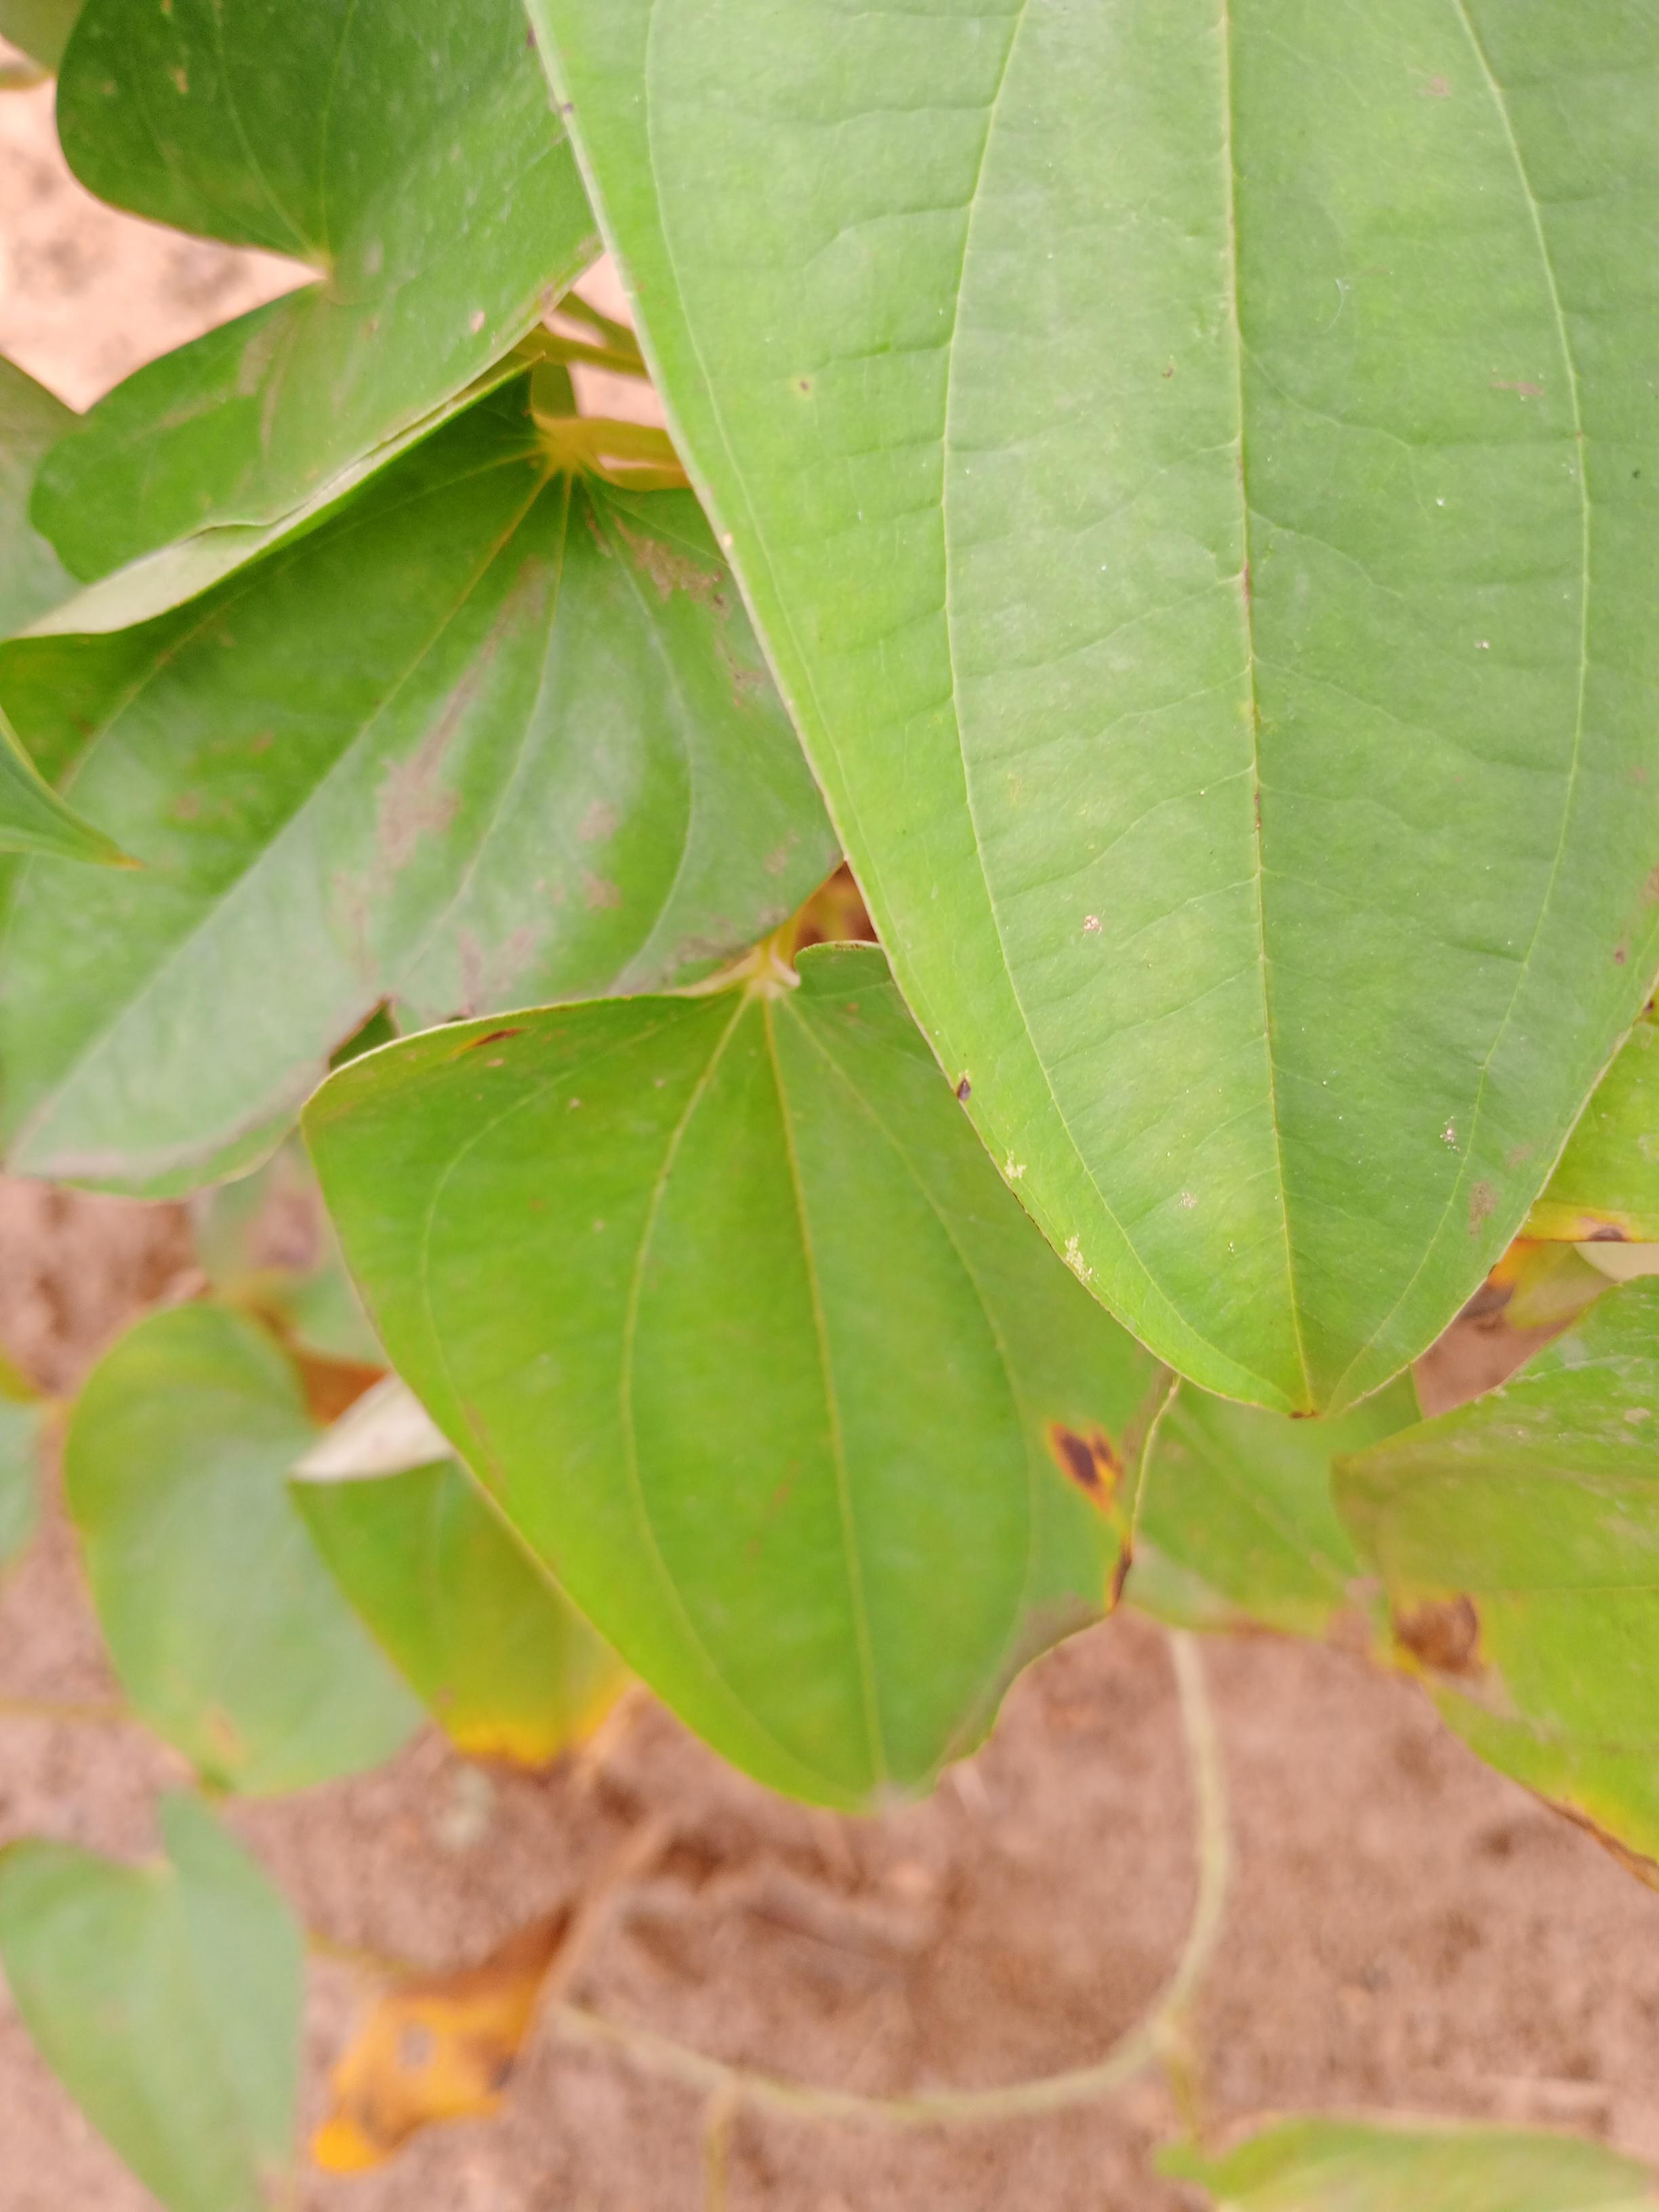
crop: yam
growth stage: vegetative
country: Nigeria
